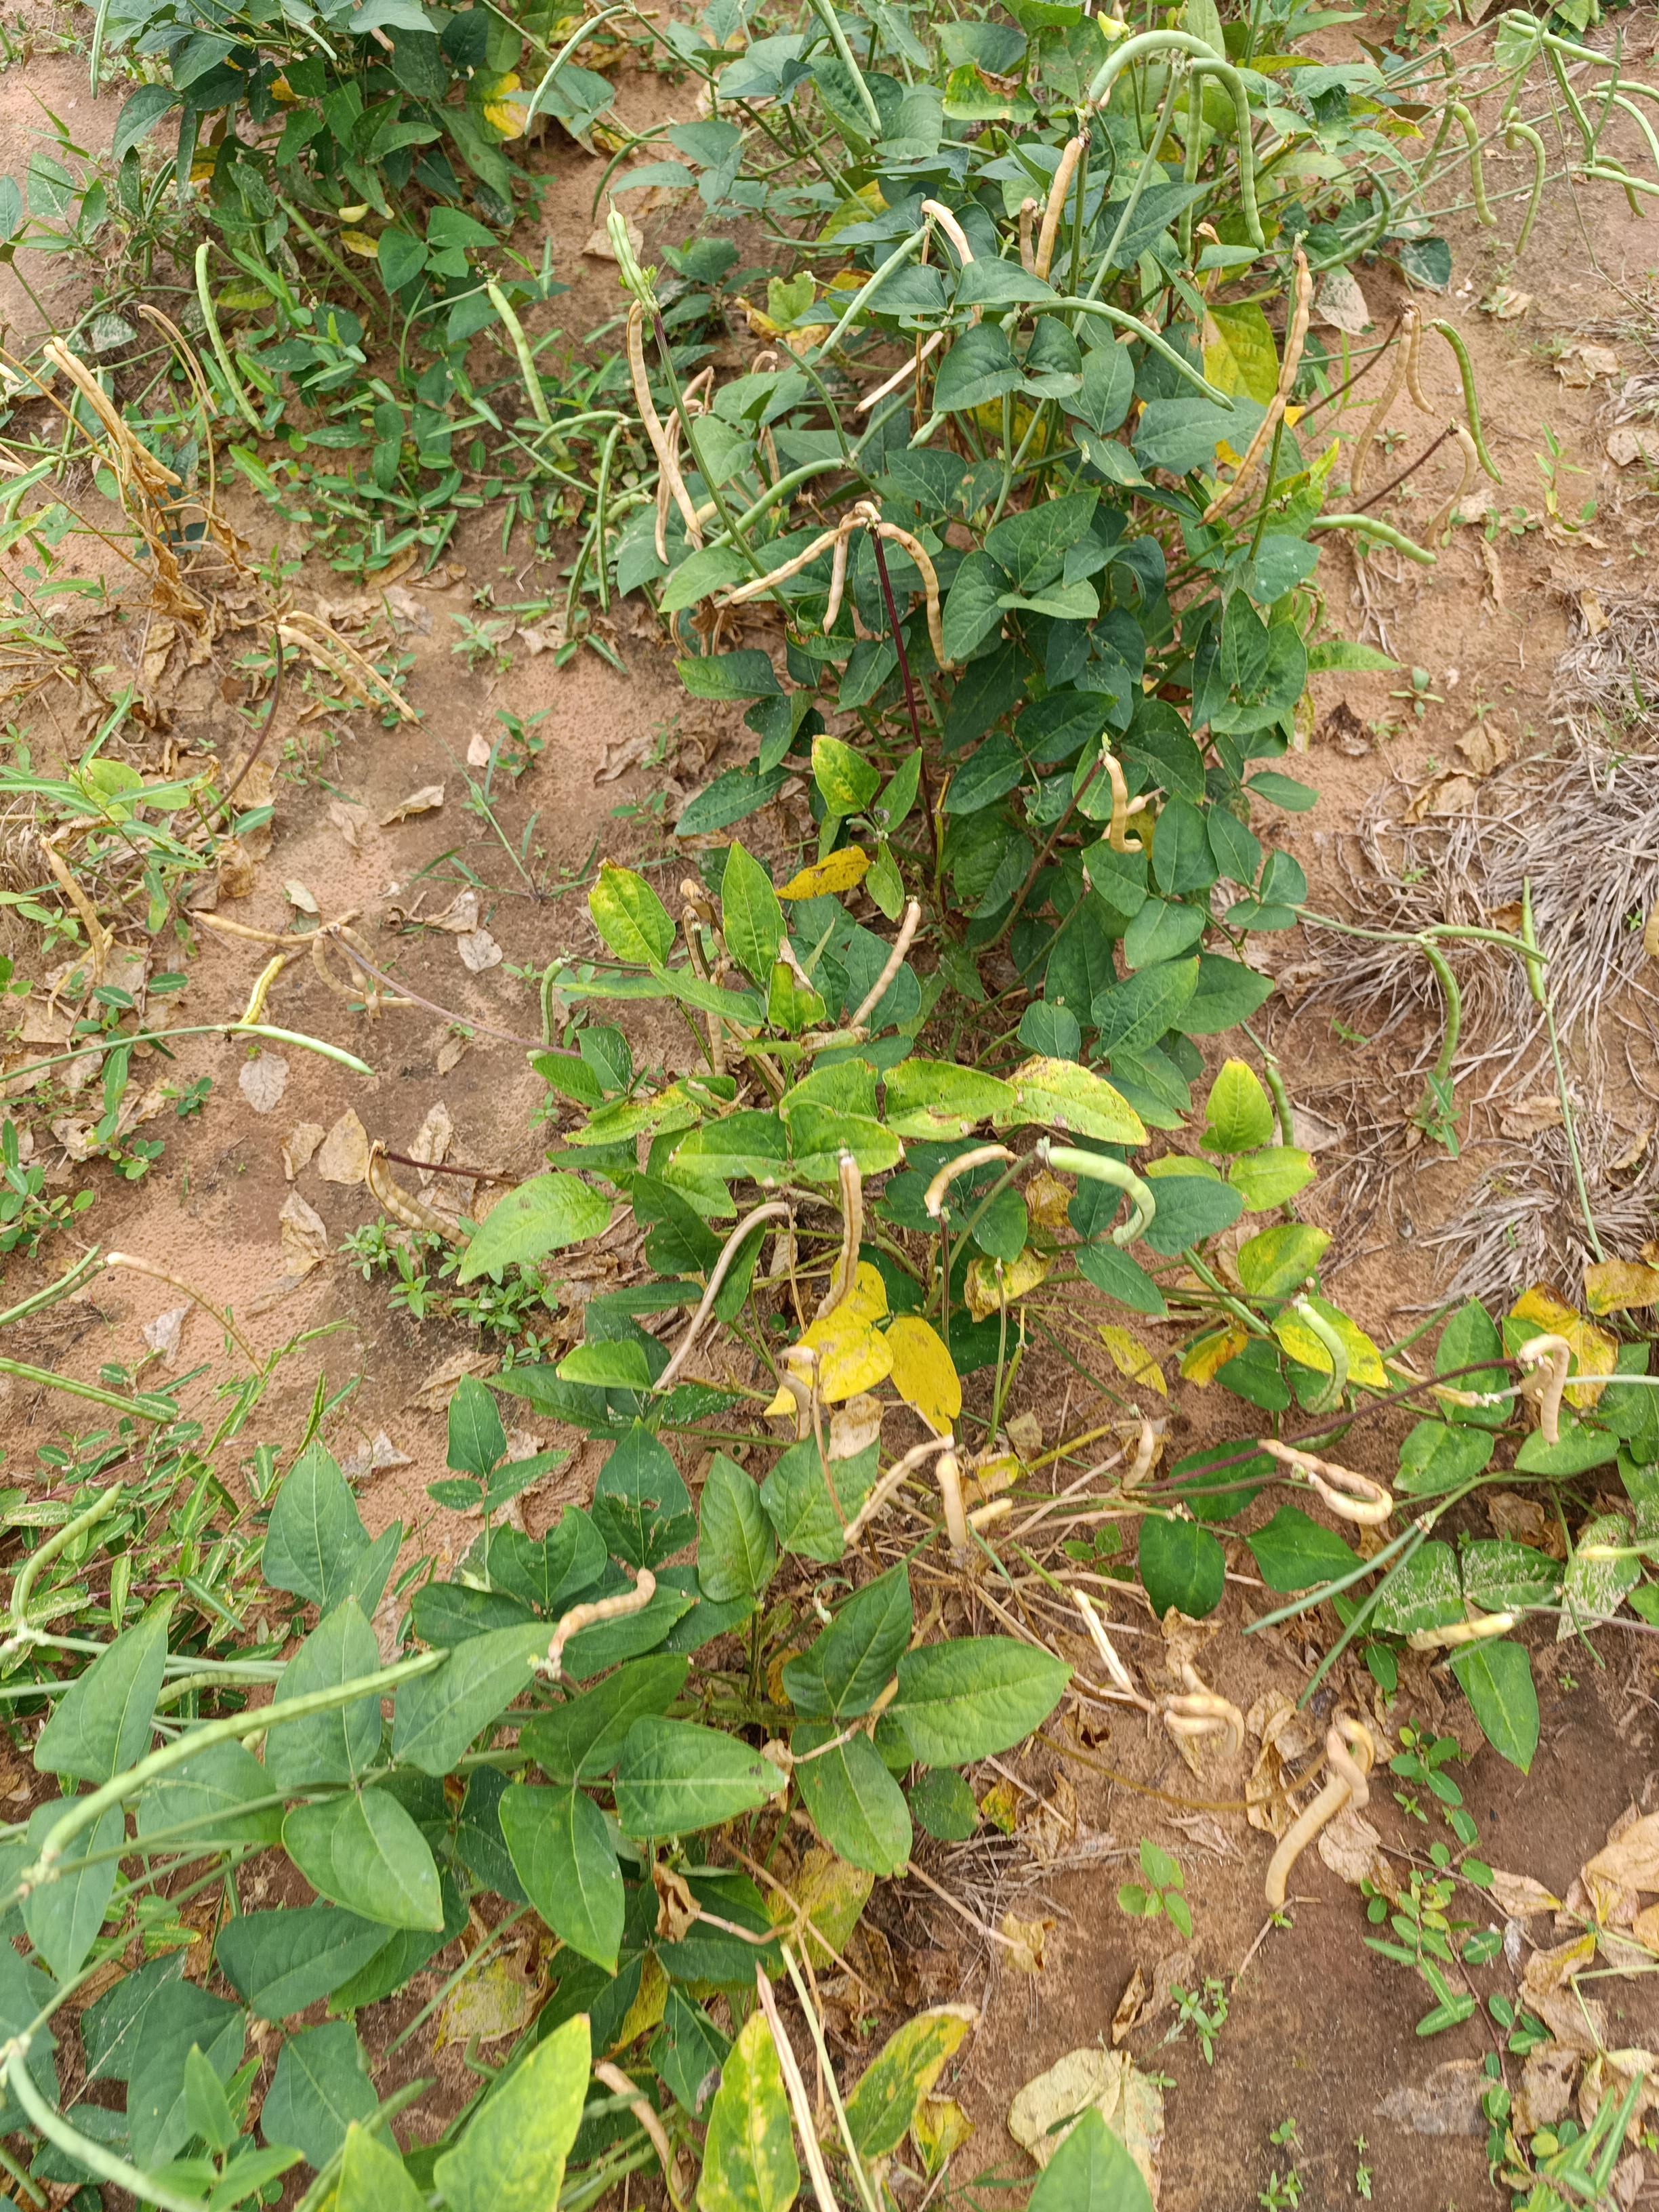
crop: cowpea
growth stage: maturity
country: Nigeria
